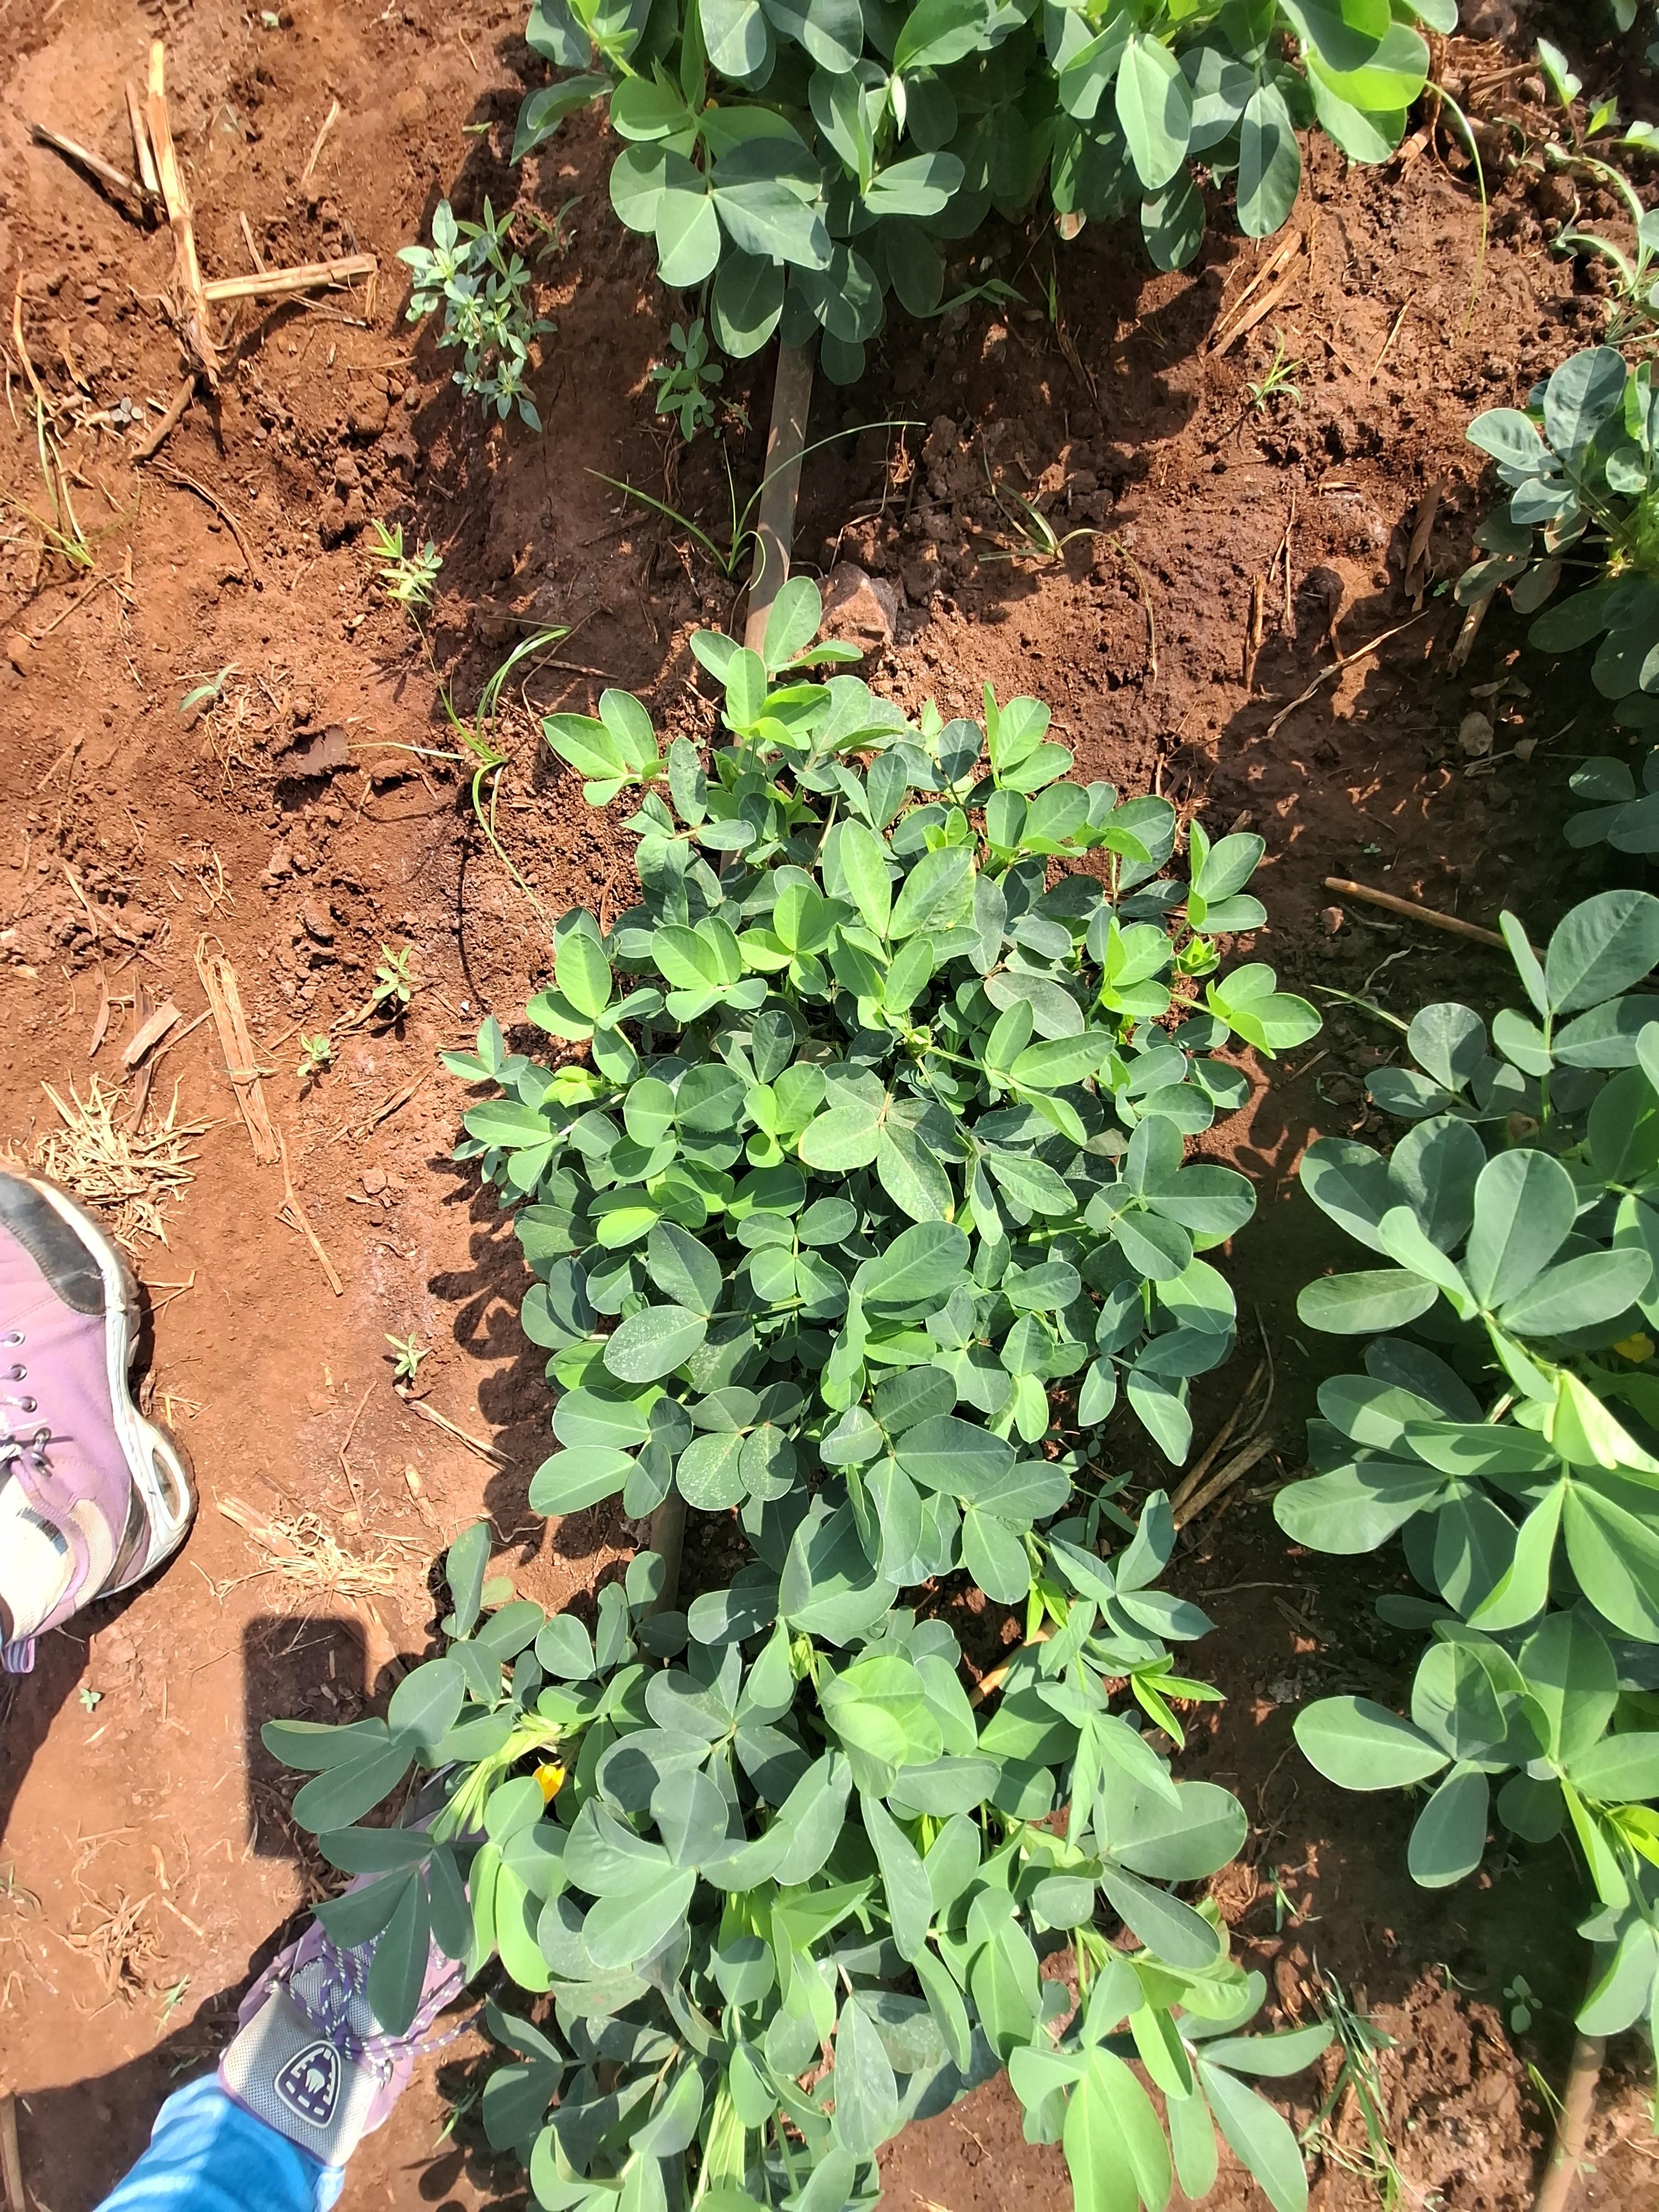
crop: groundnut
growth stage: flowering
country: Kenya
